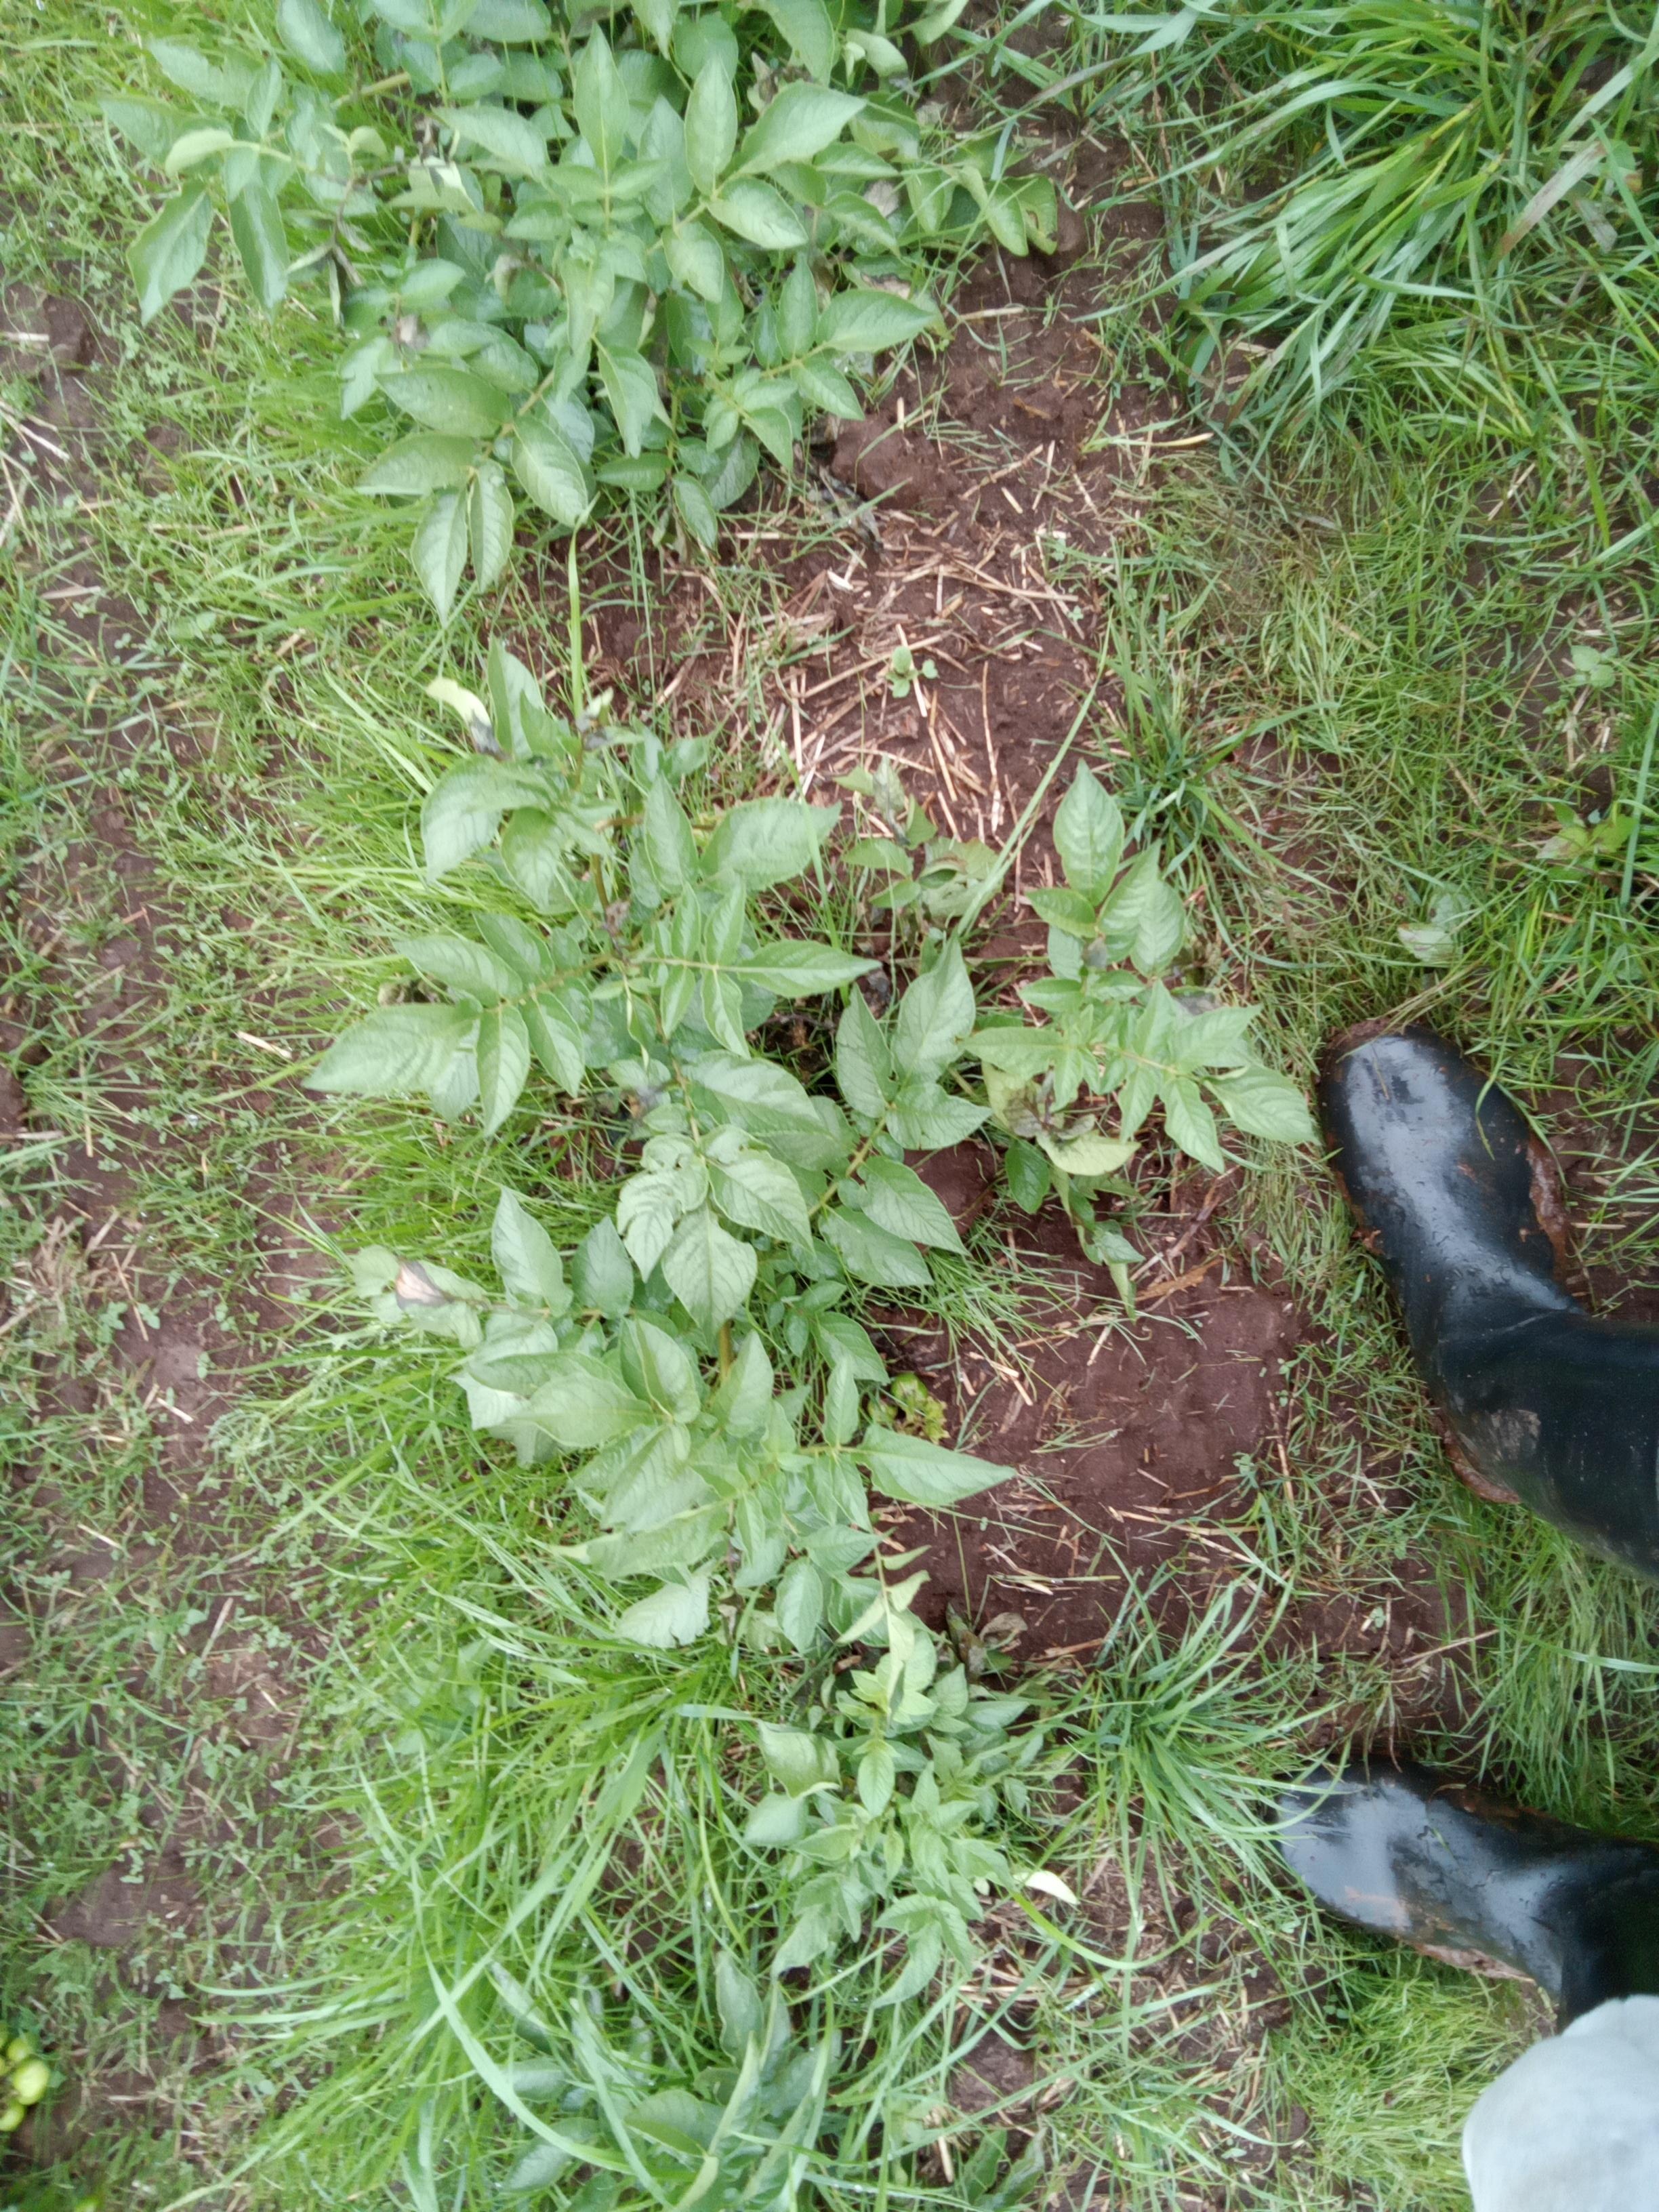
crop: potato
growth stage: flowering
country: Kenya
